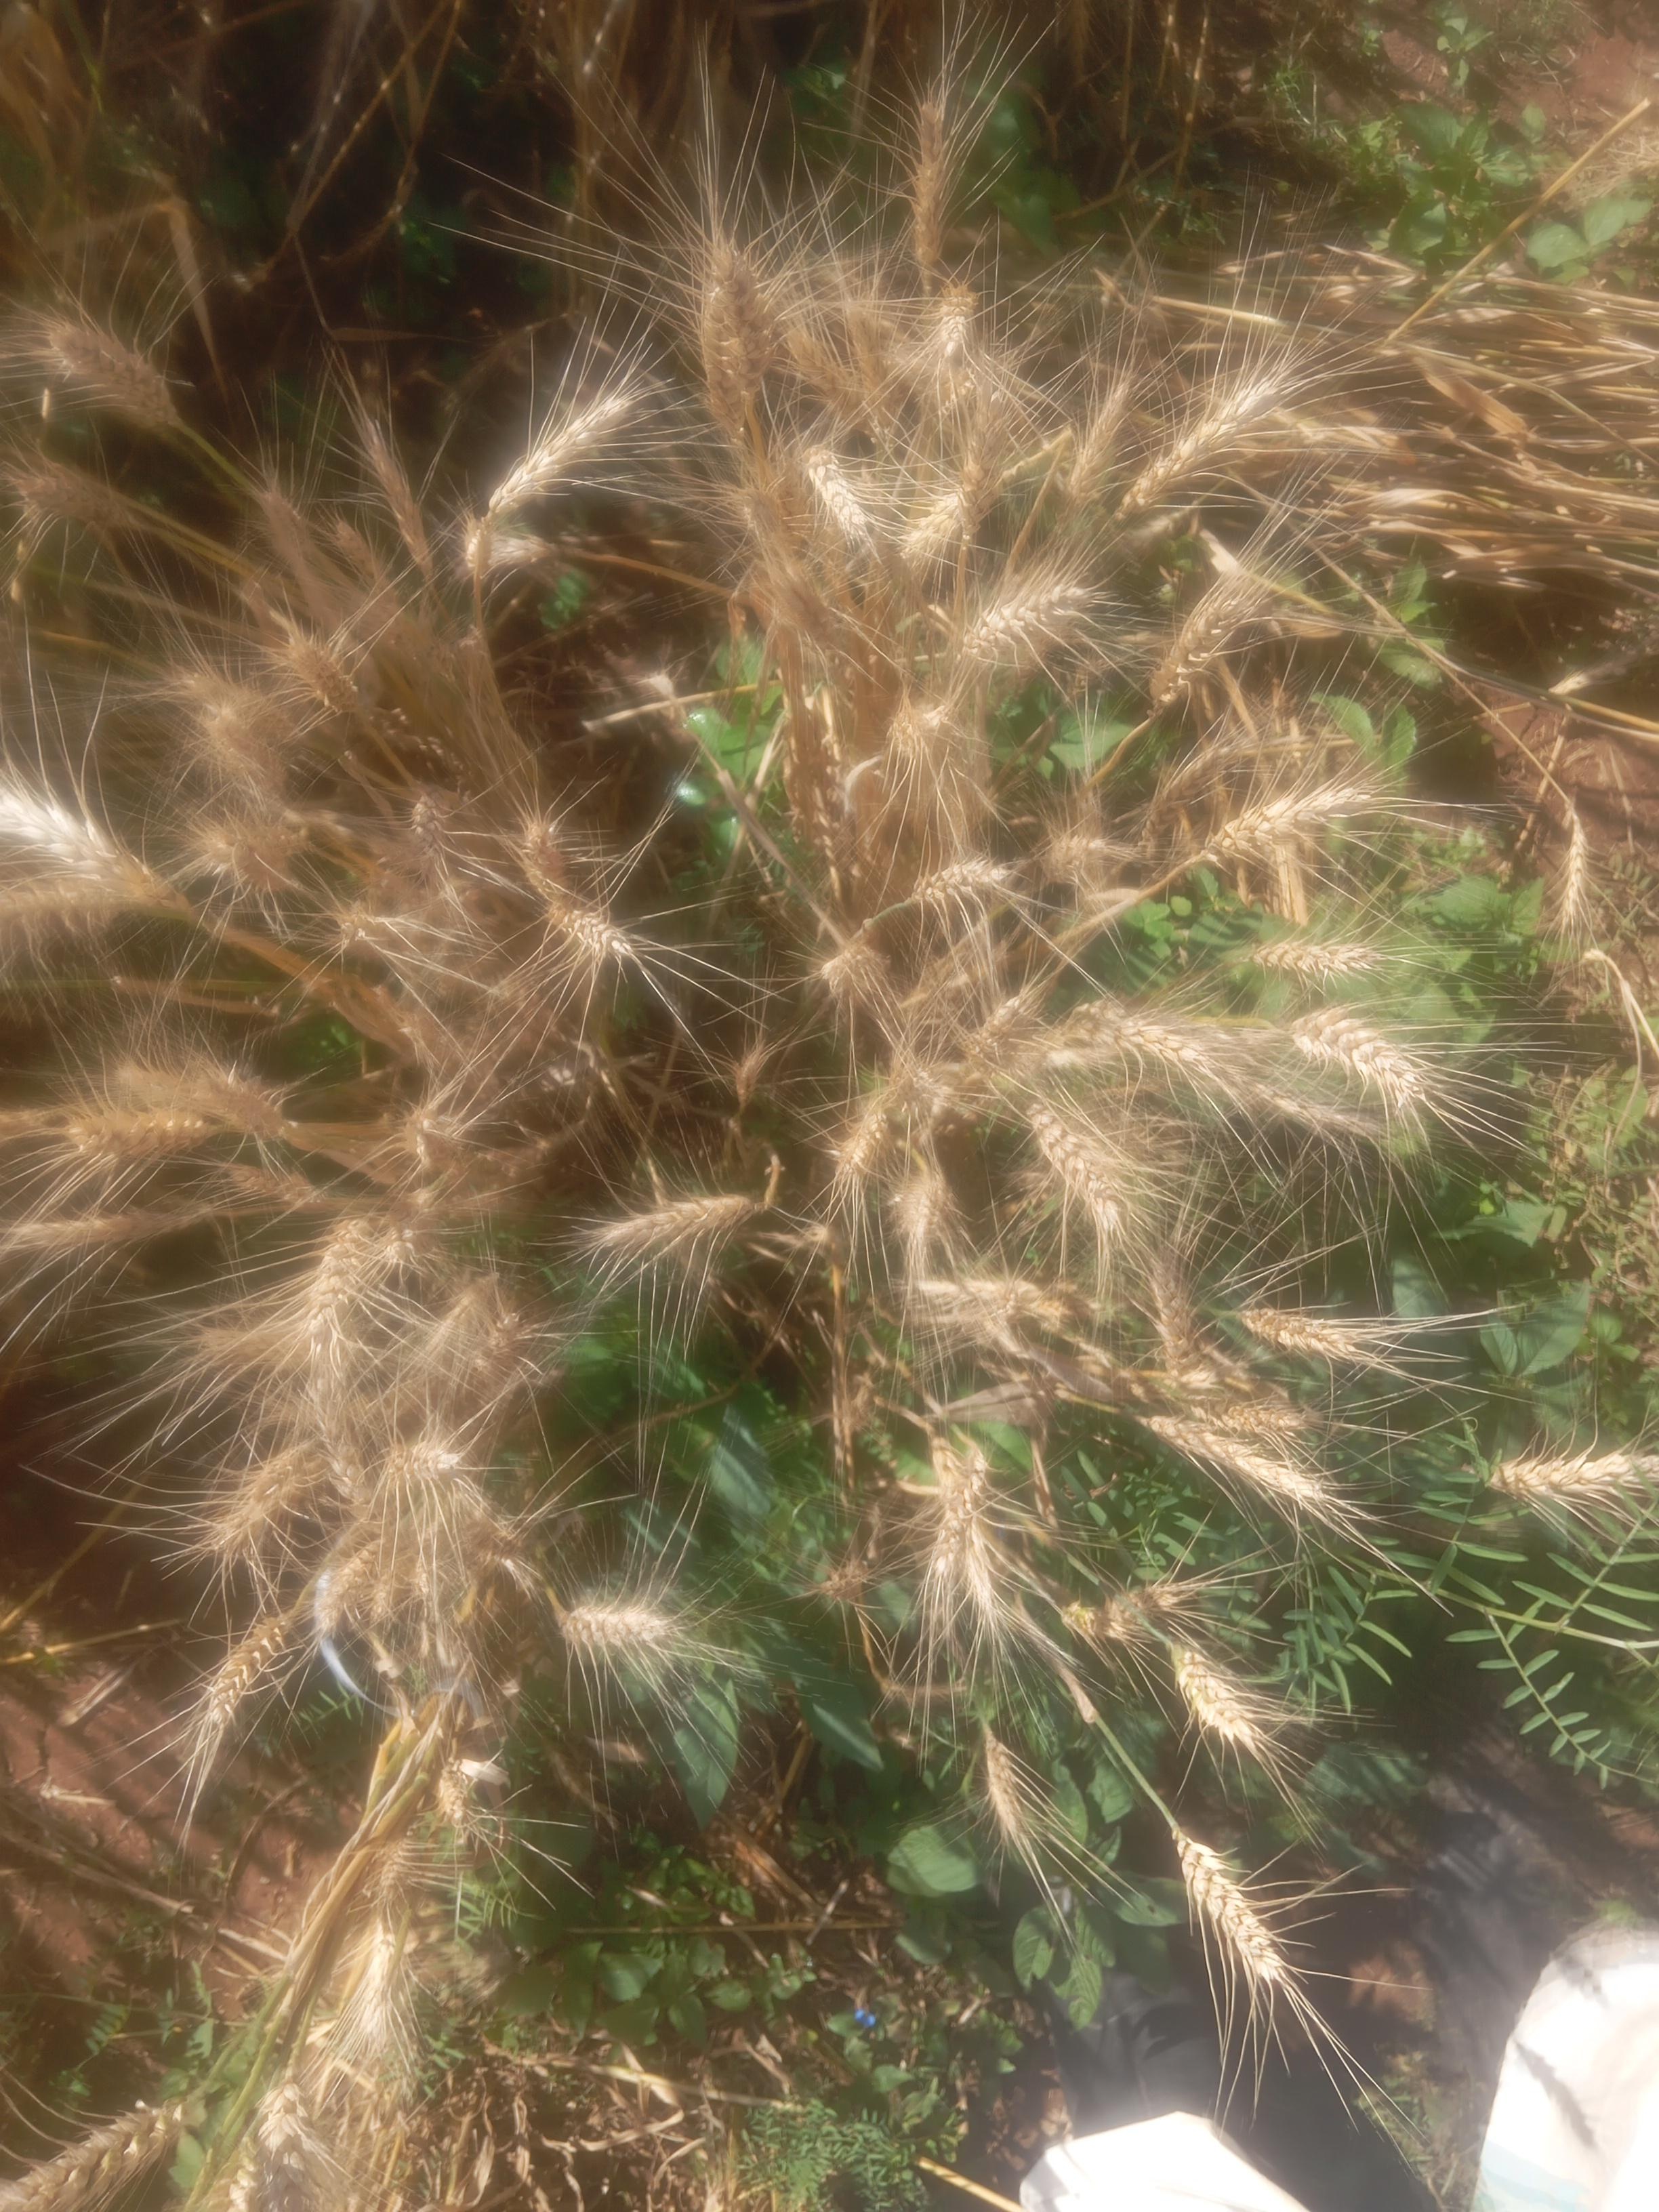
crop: wheat
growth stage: maturity
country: Kenya
